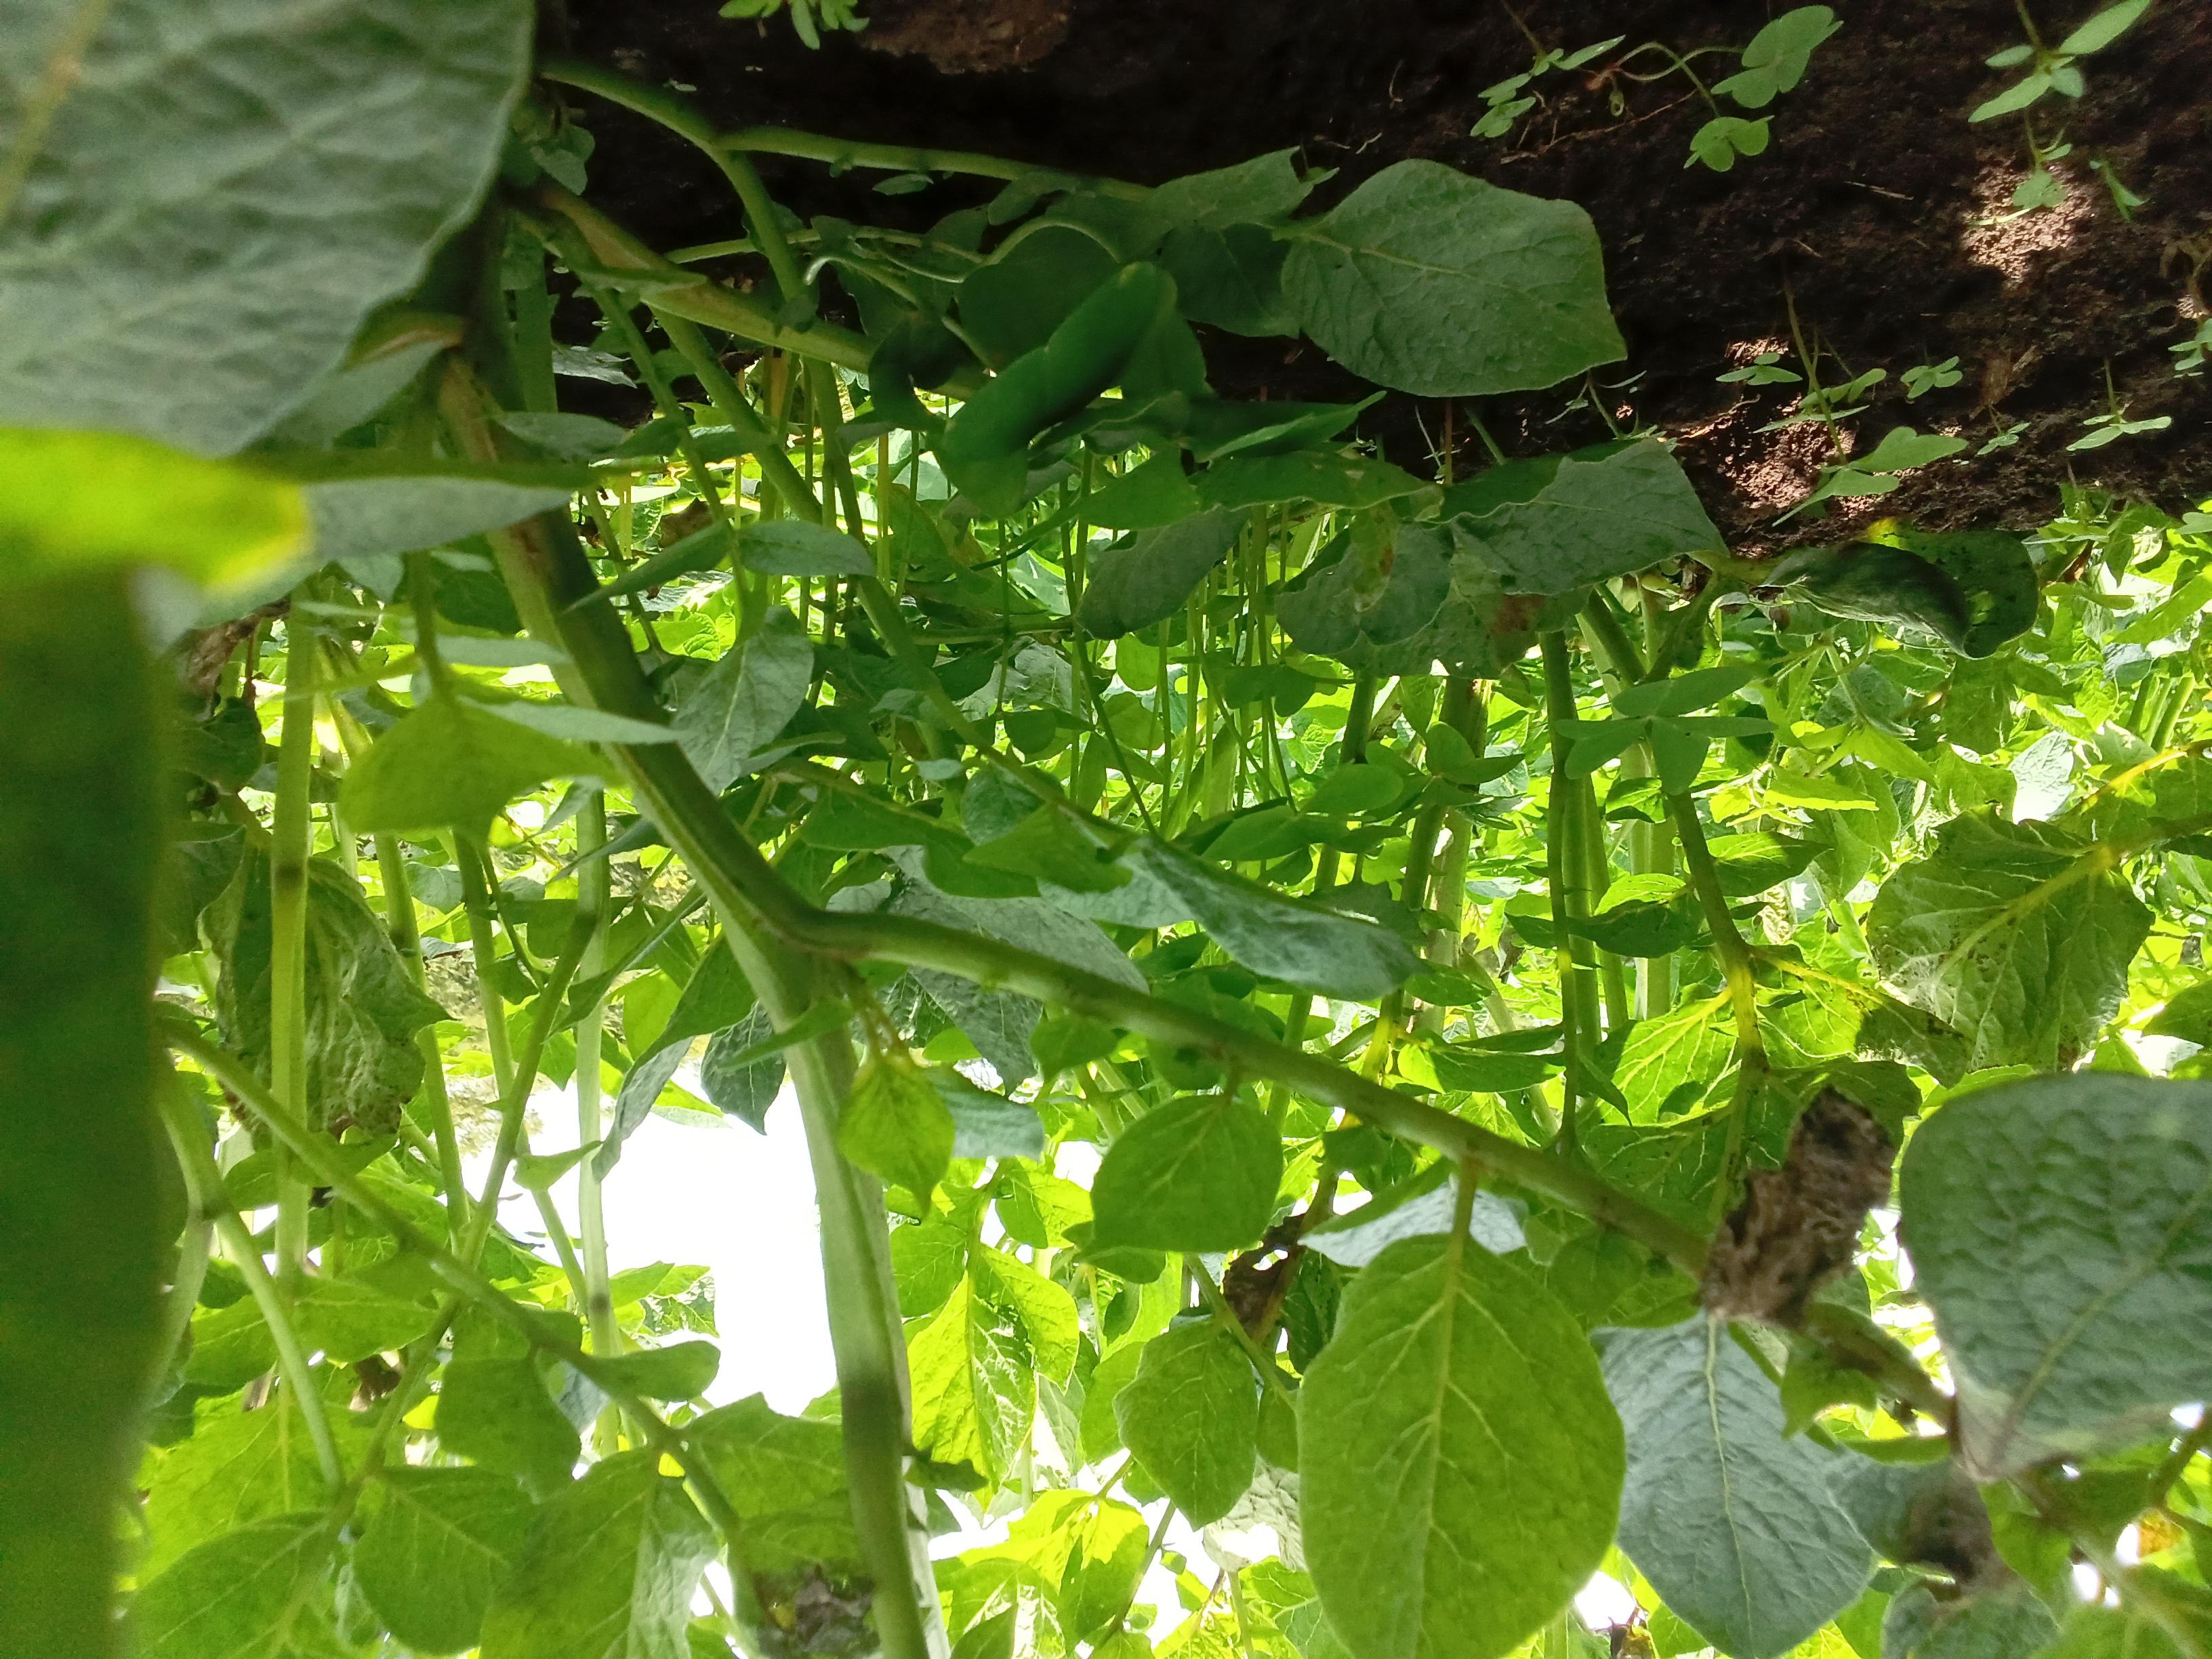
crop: potato
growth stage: vegetative
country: Kenya
